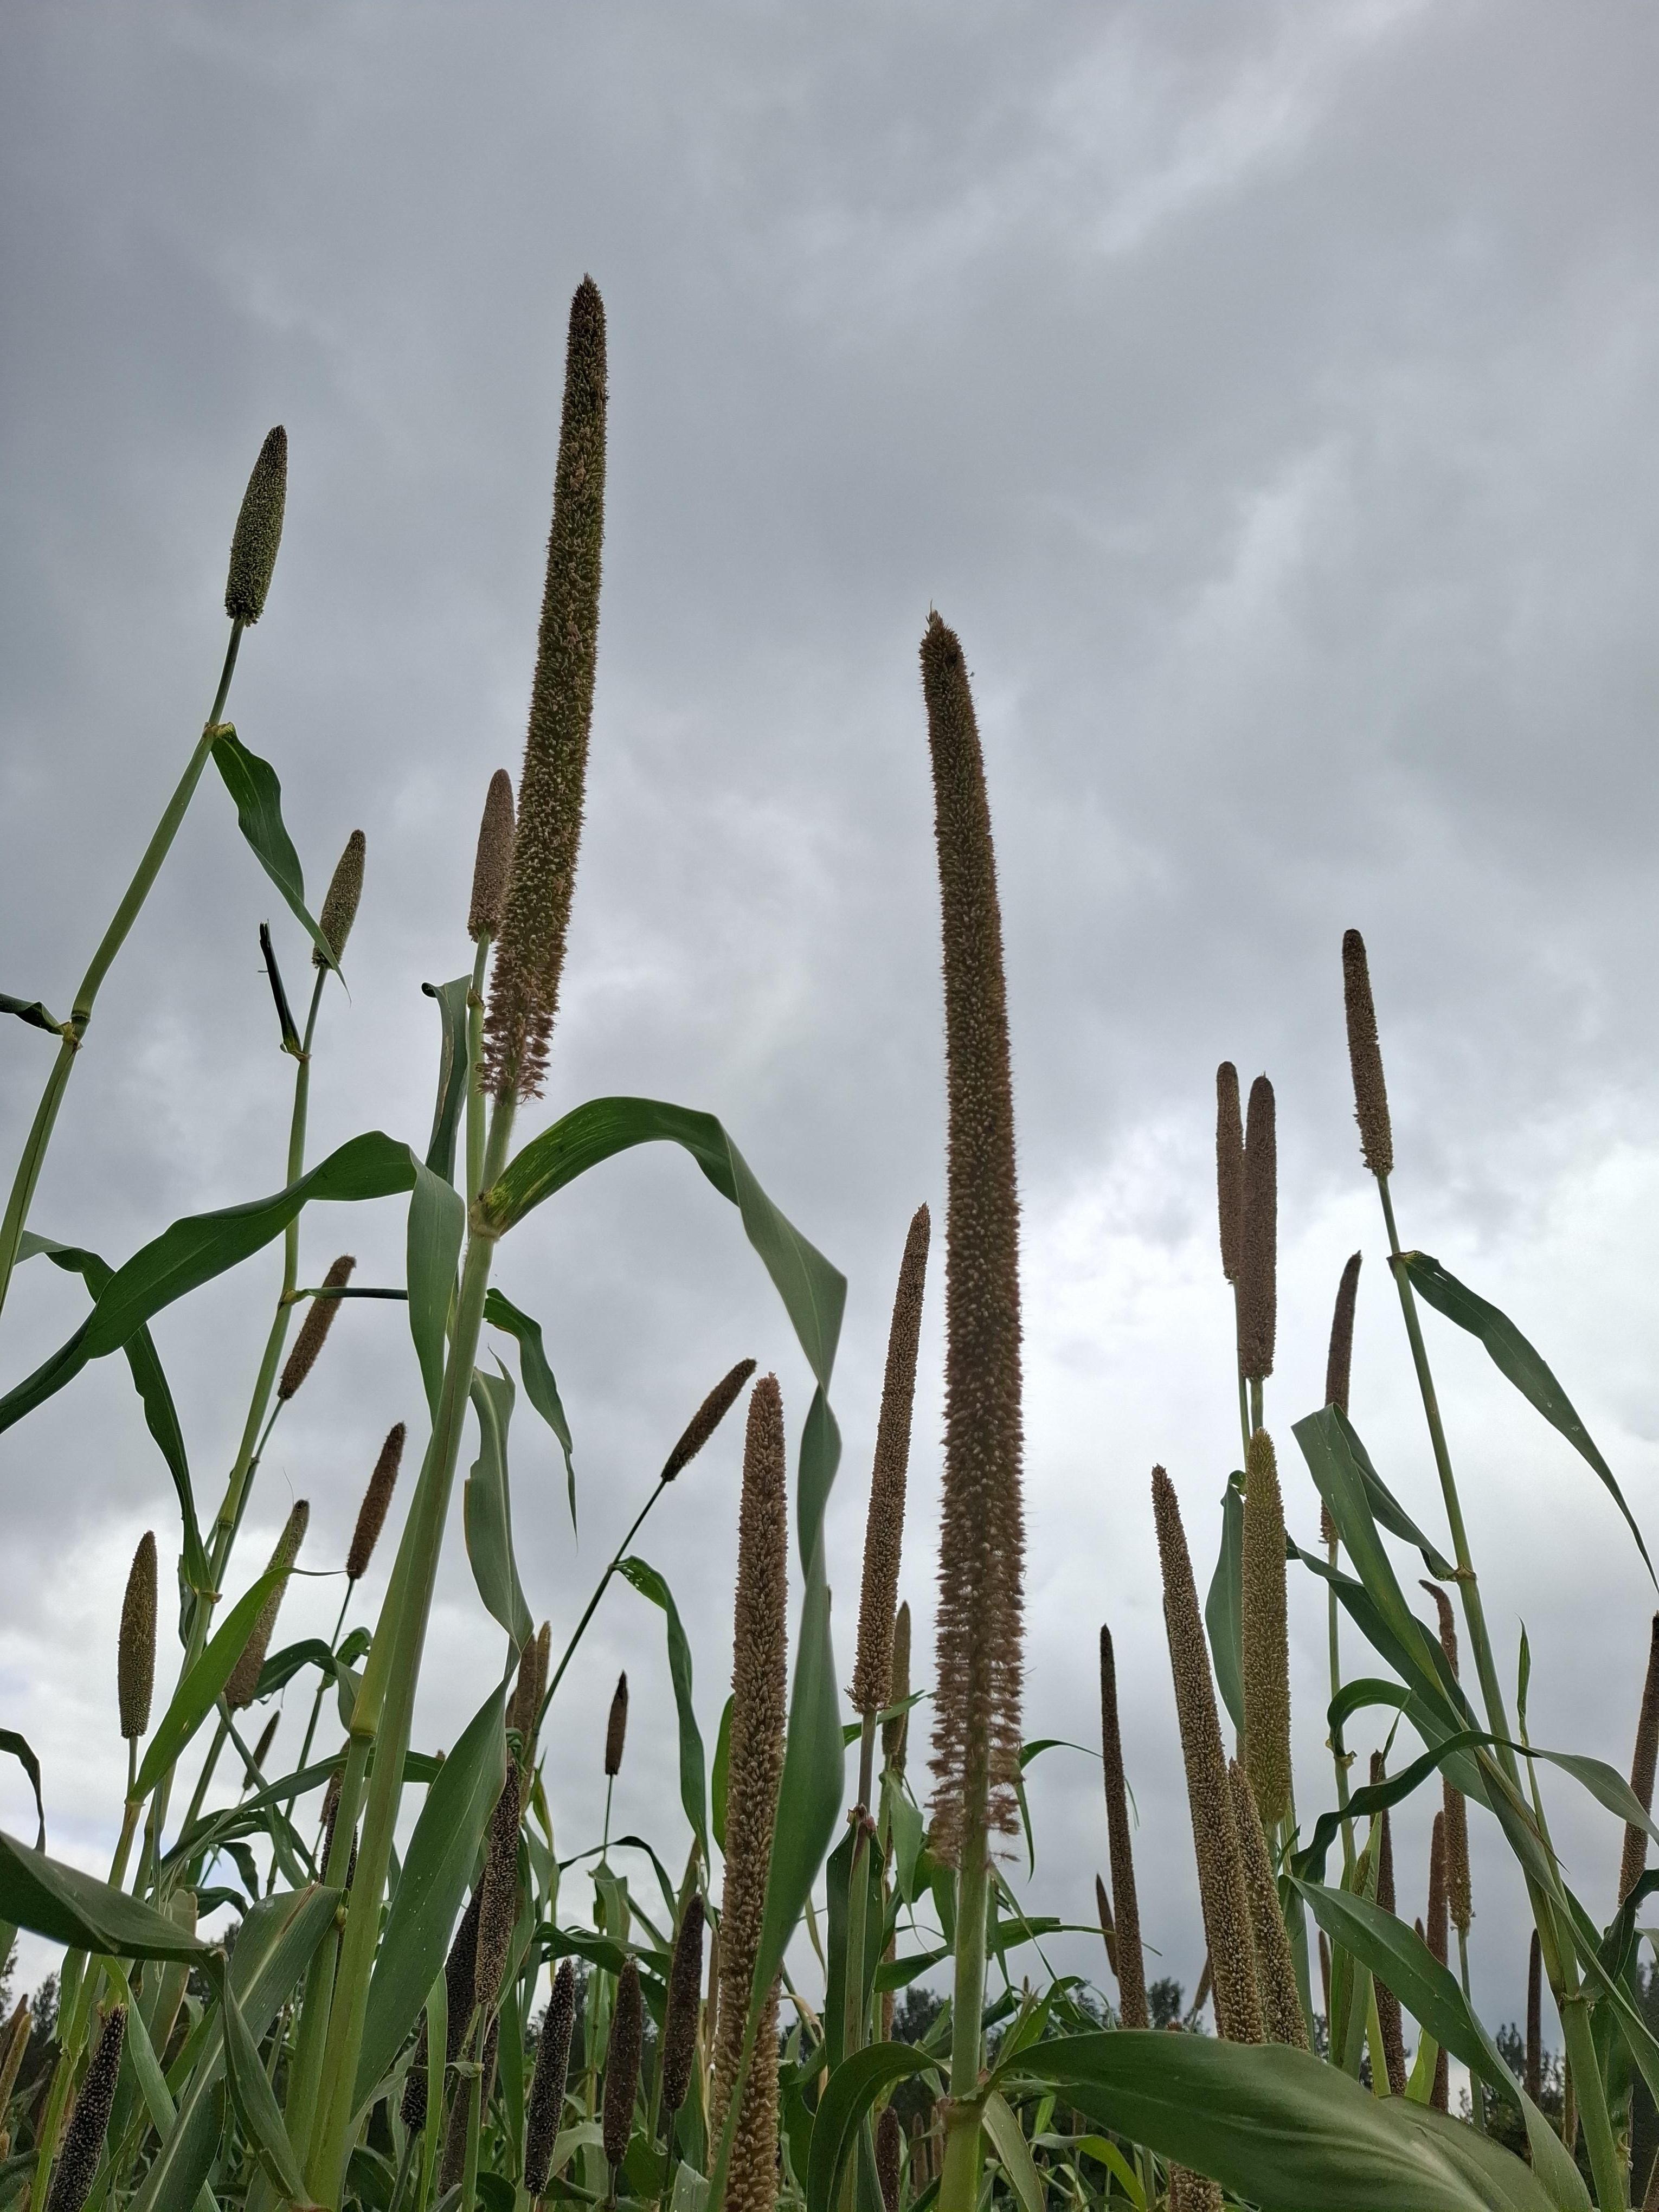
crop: pearl millet
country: Tanzania
